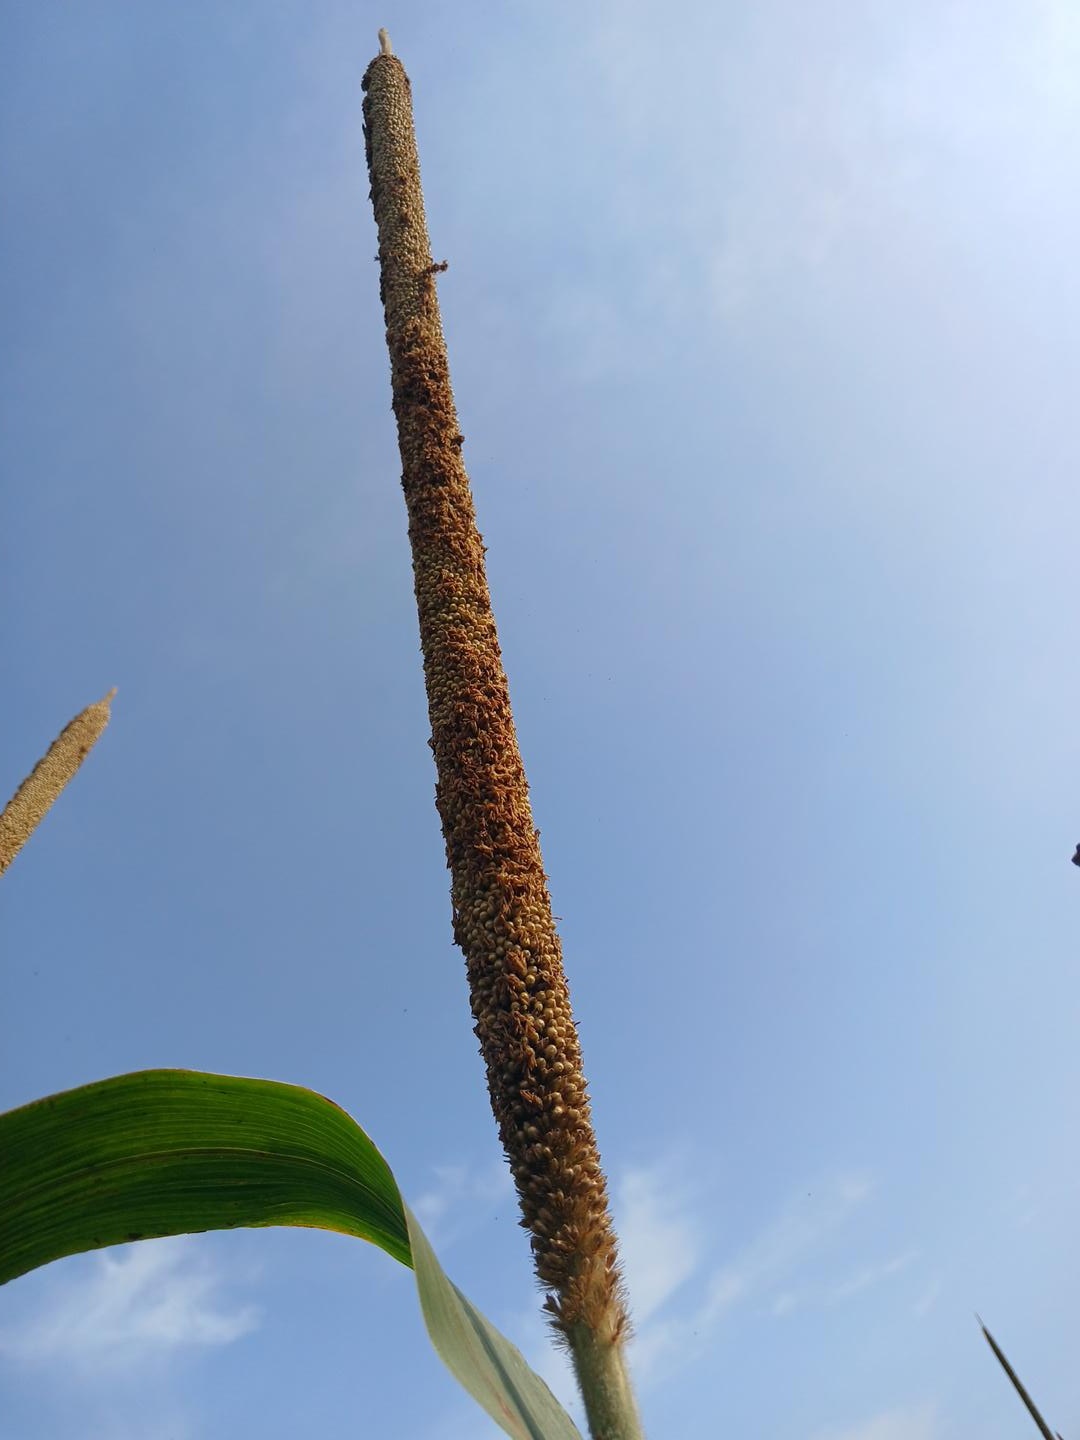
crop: pearl millet
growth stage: maturity
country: Senegal
